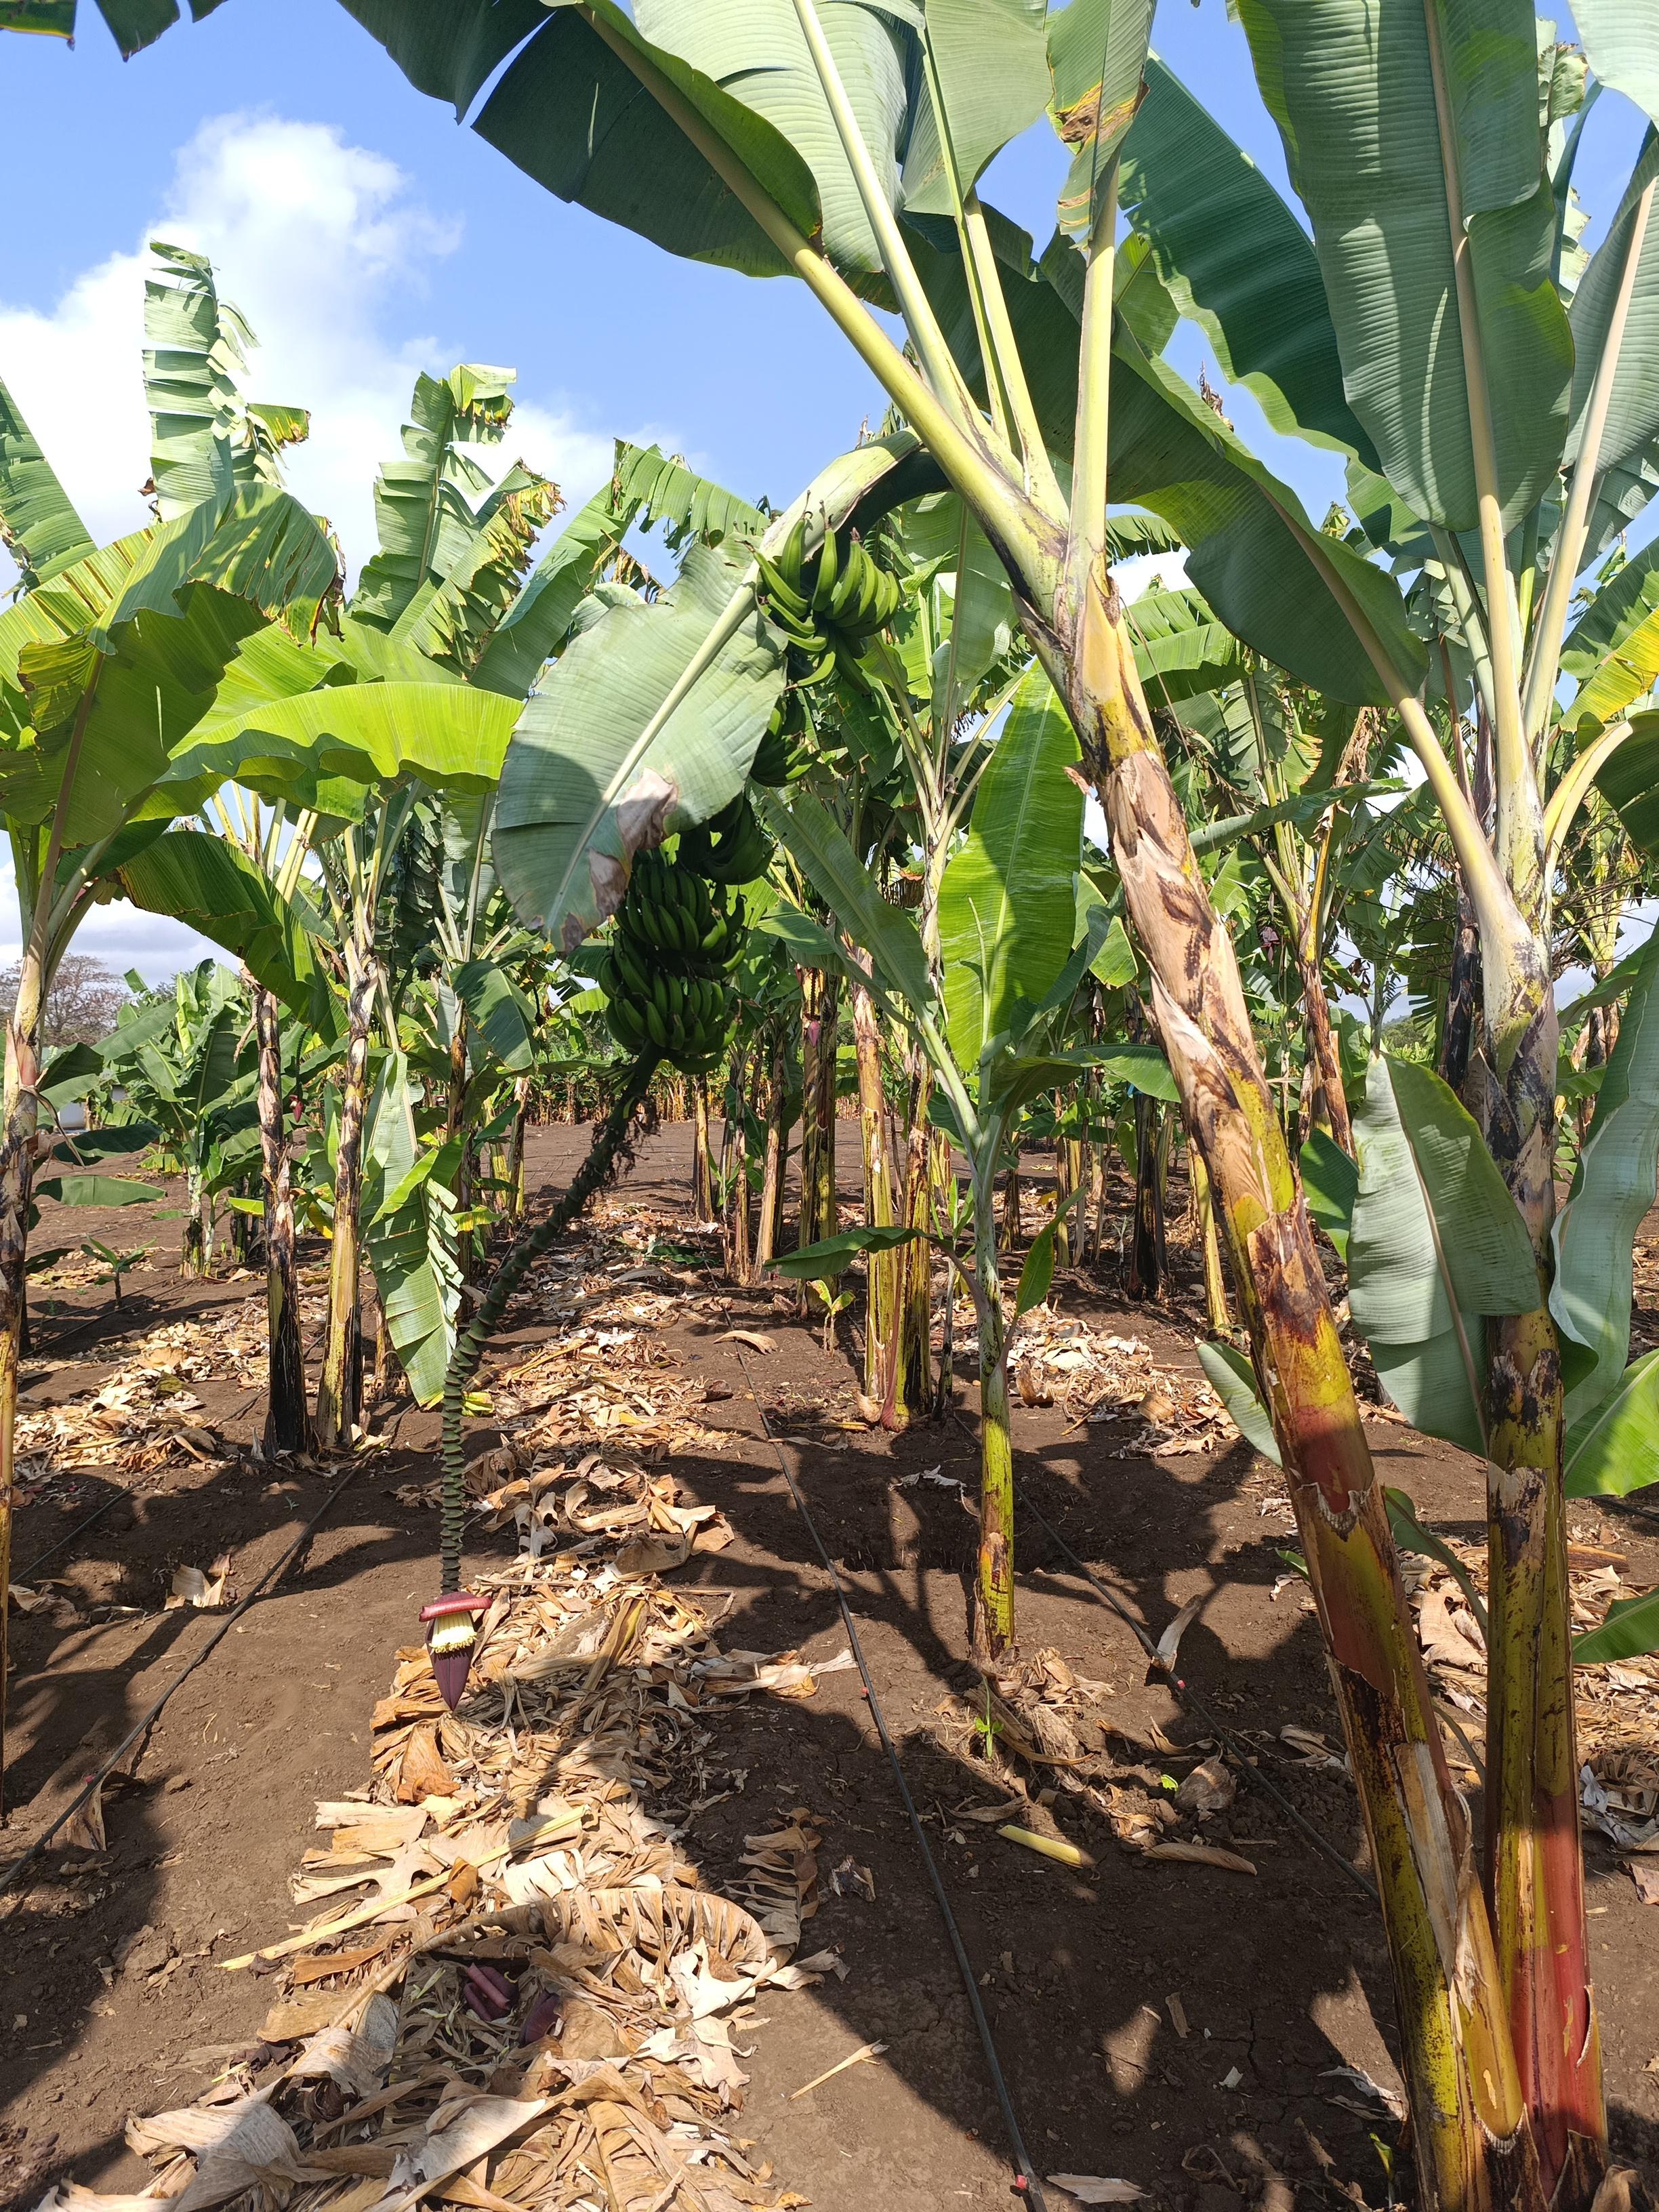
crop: banana
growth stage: development fruit
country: Tanzania
